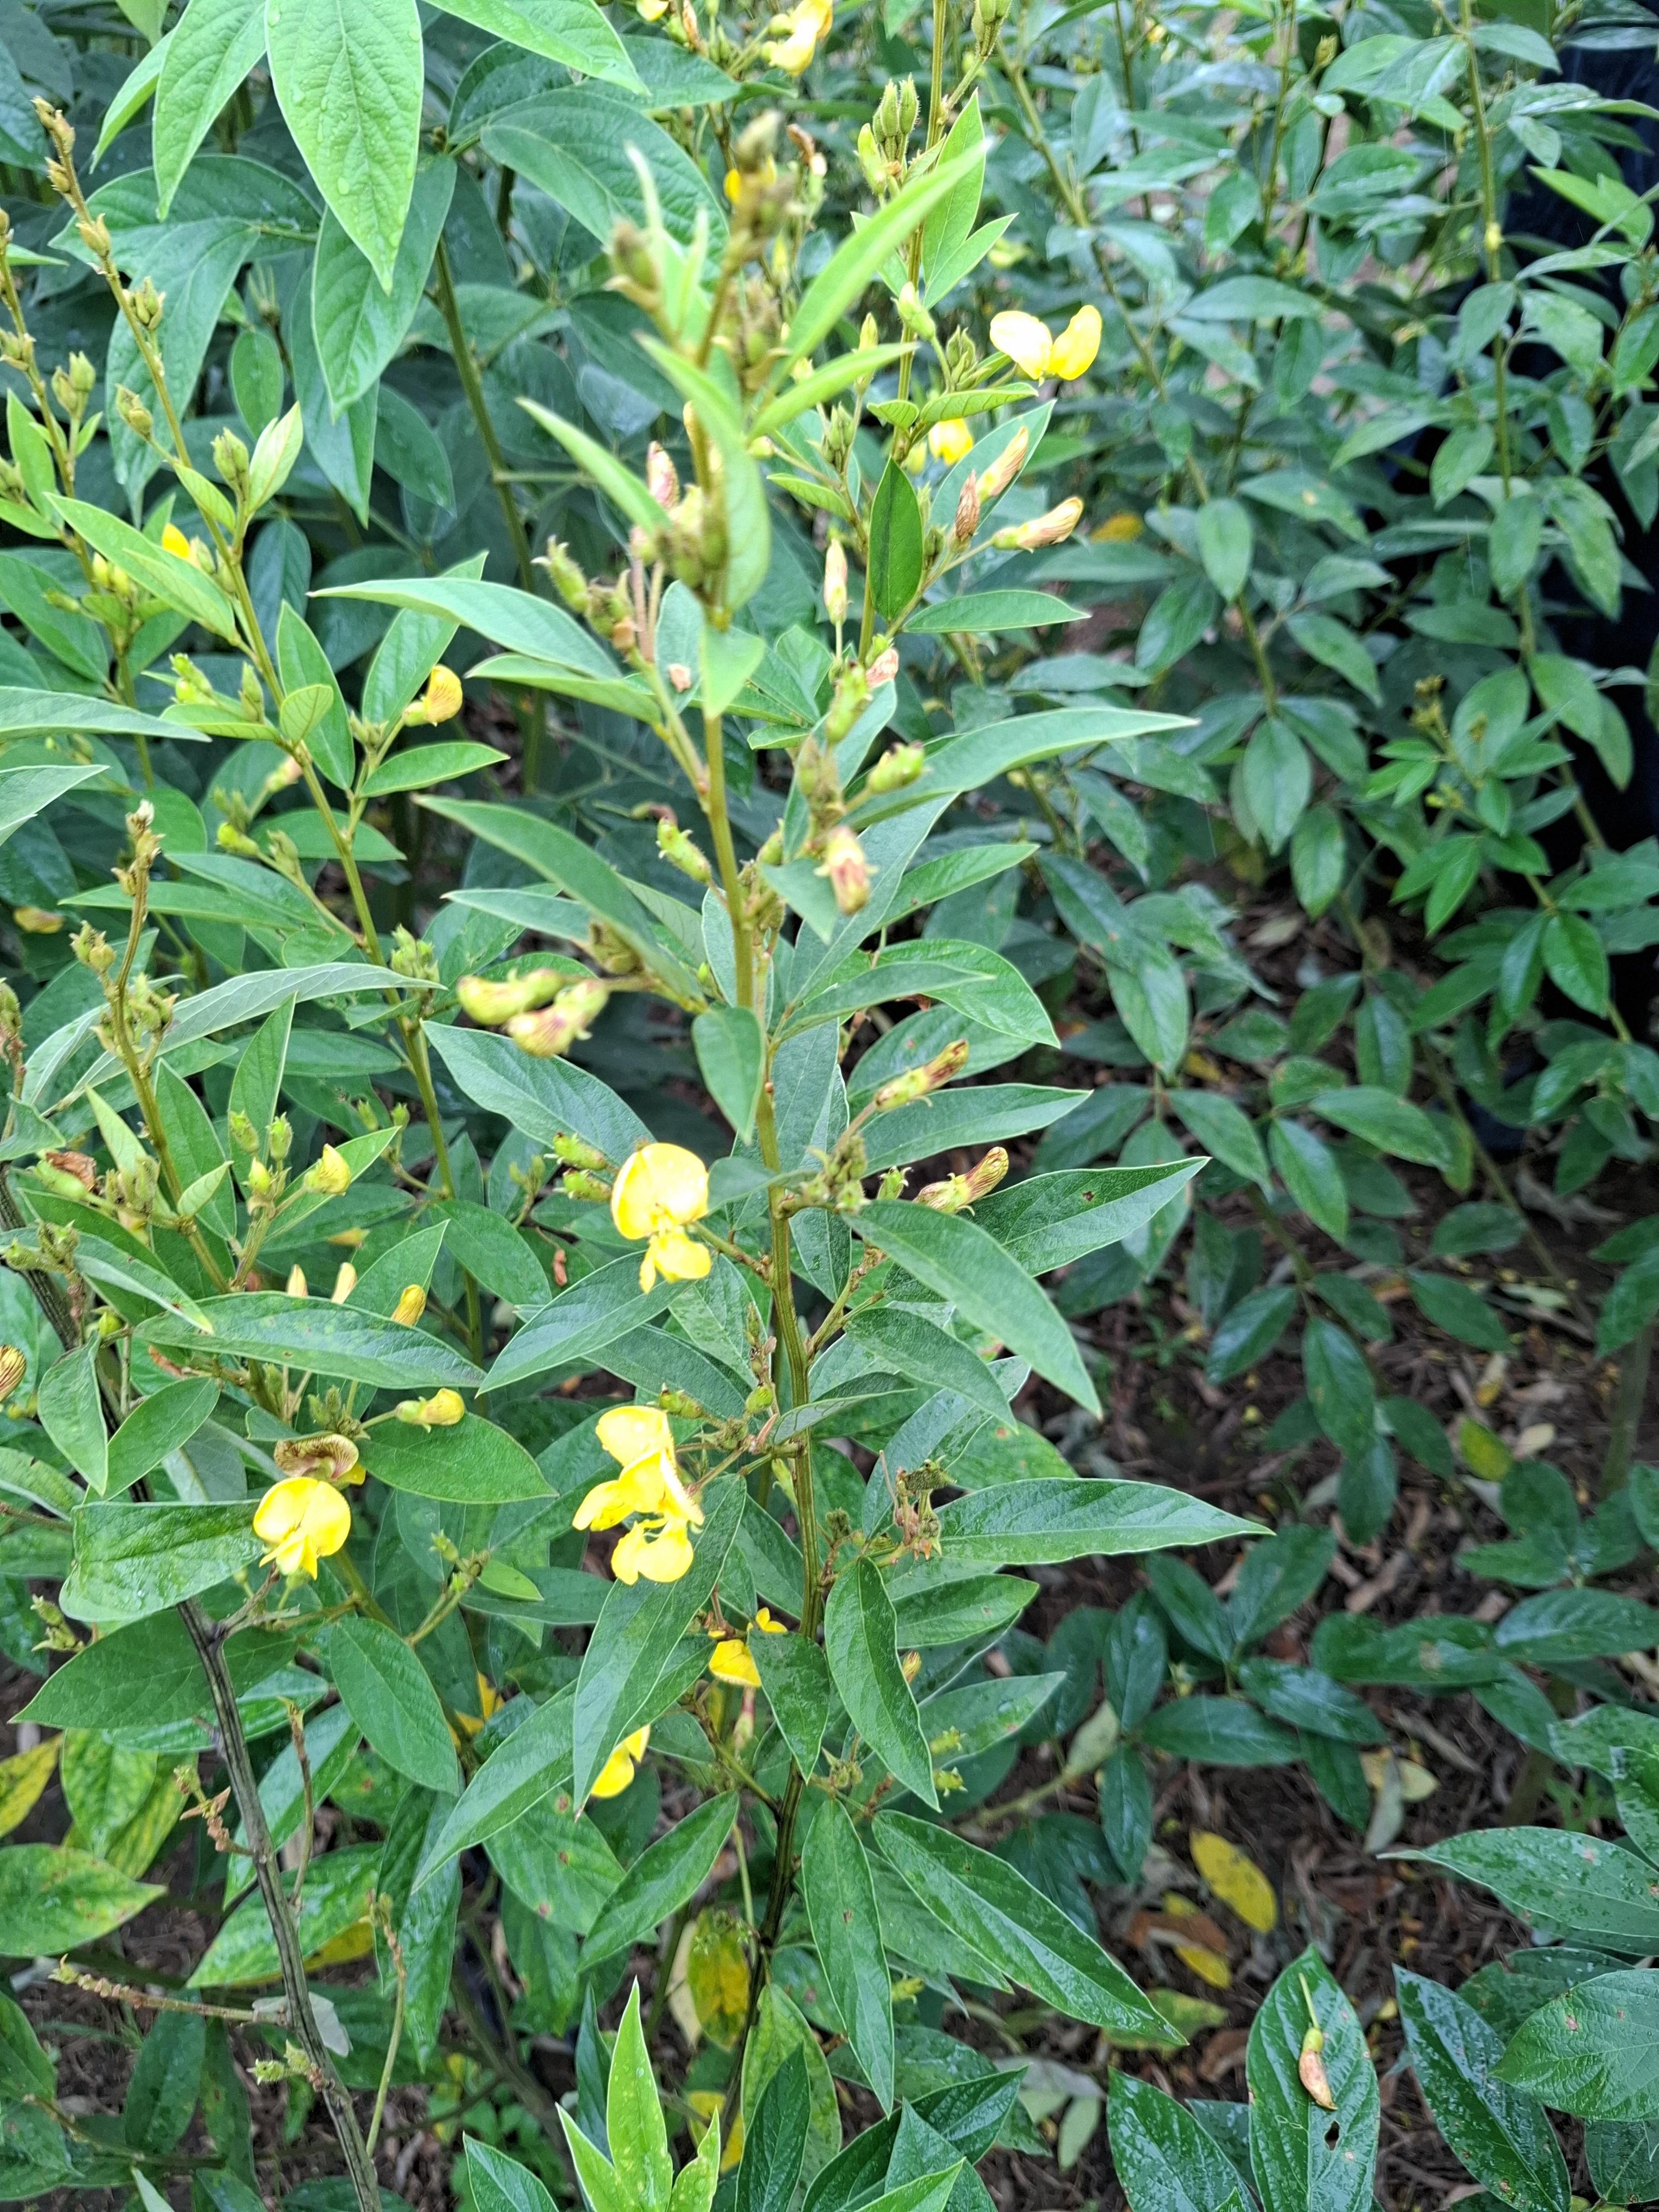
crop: sorghum
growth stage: harvest maturity
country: Tanzania
